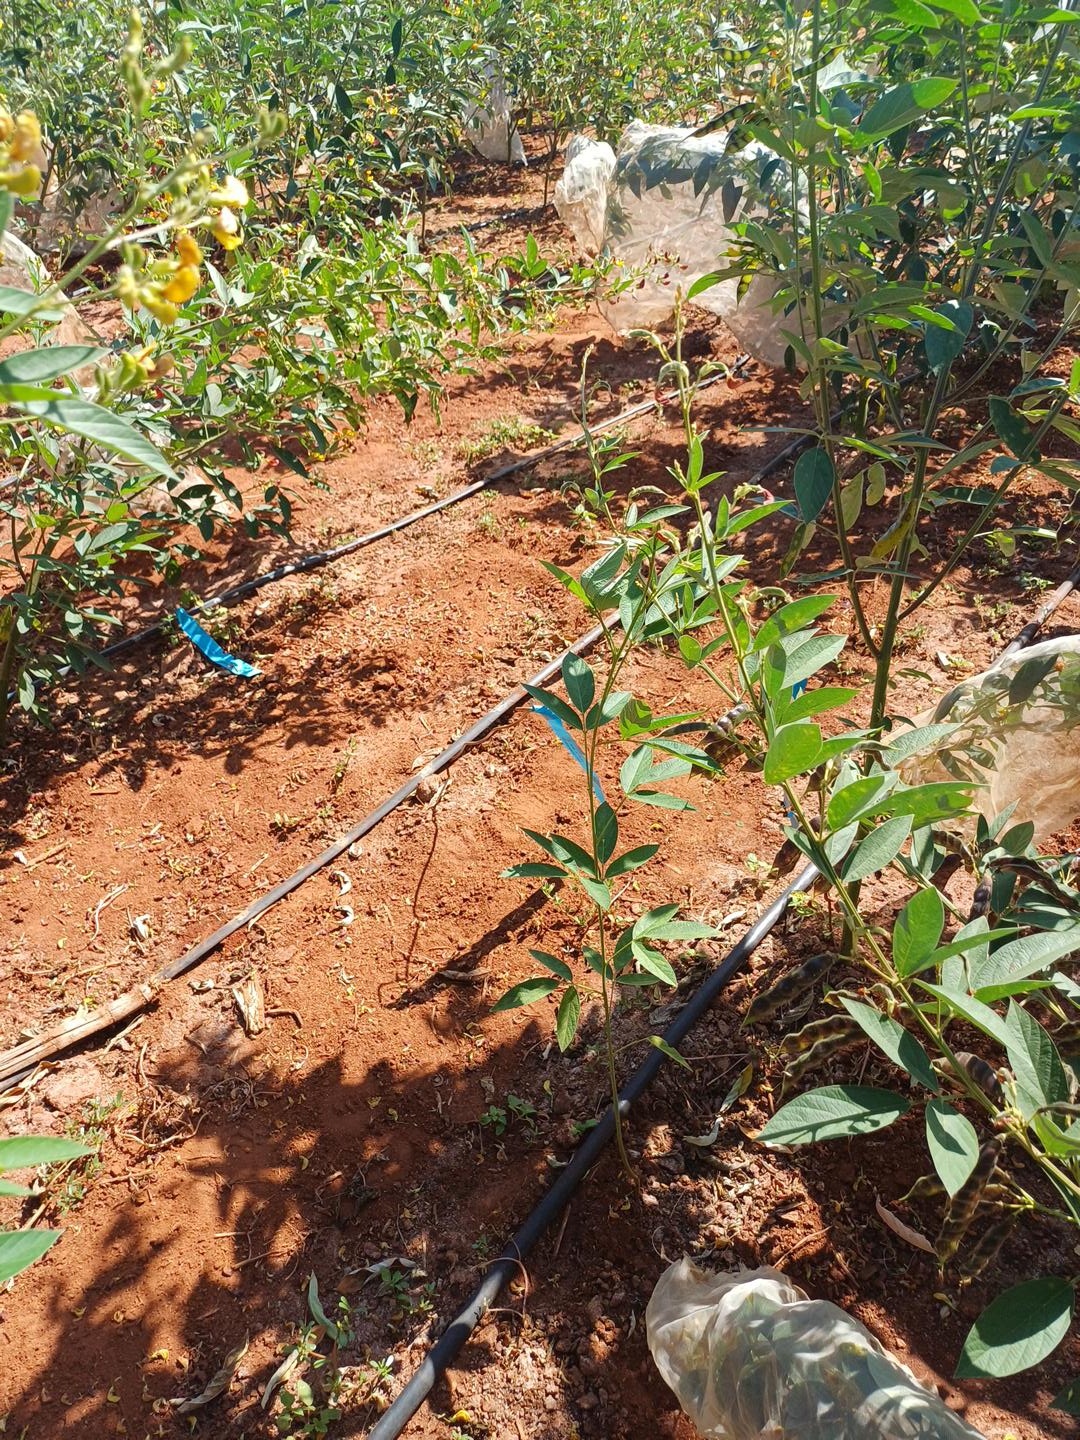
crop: pigeonpea
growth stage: flowering
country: Kenya
